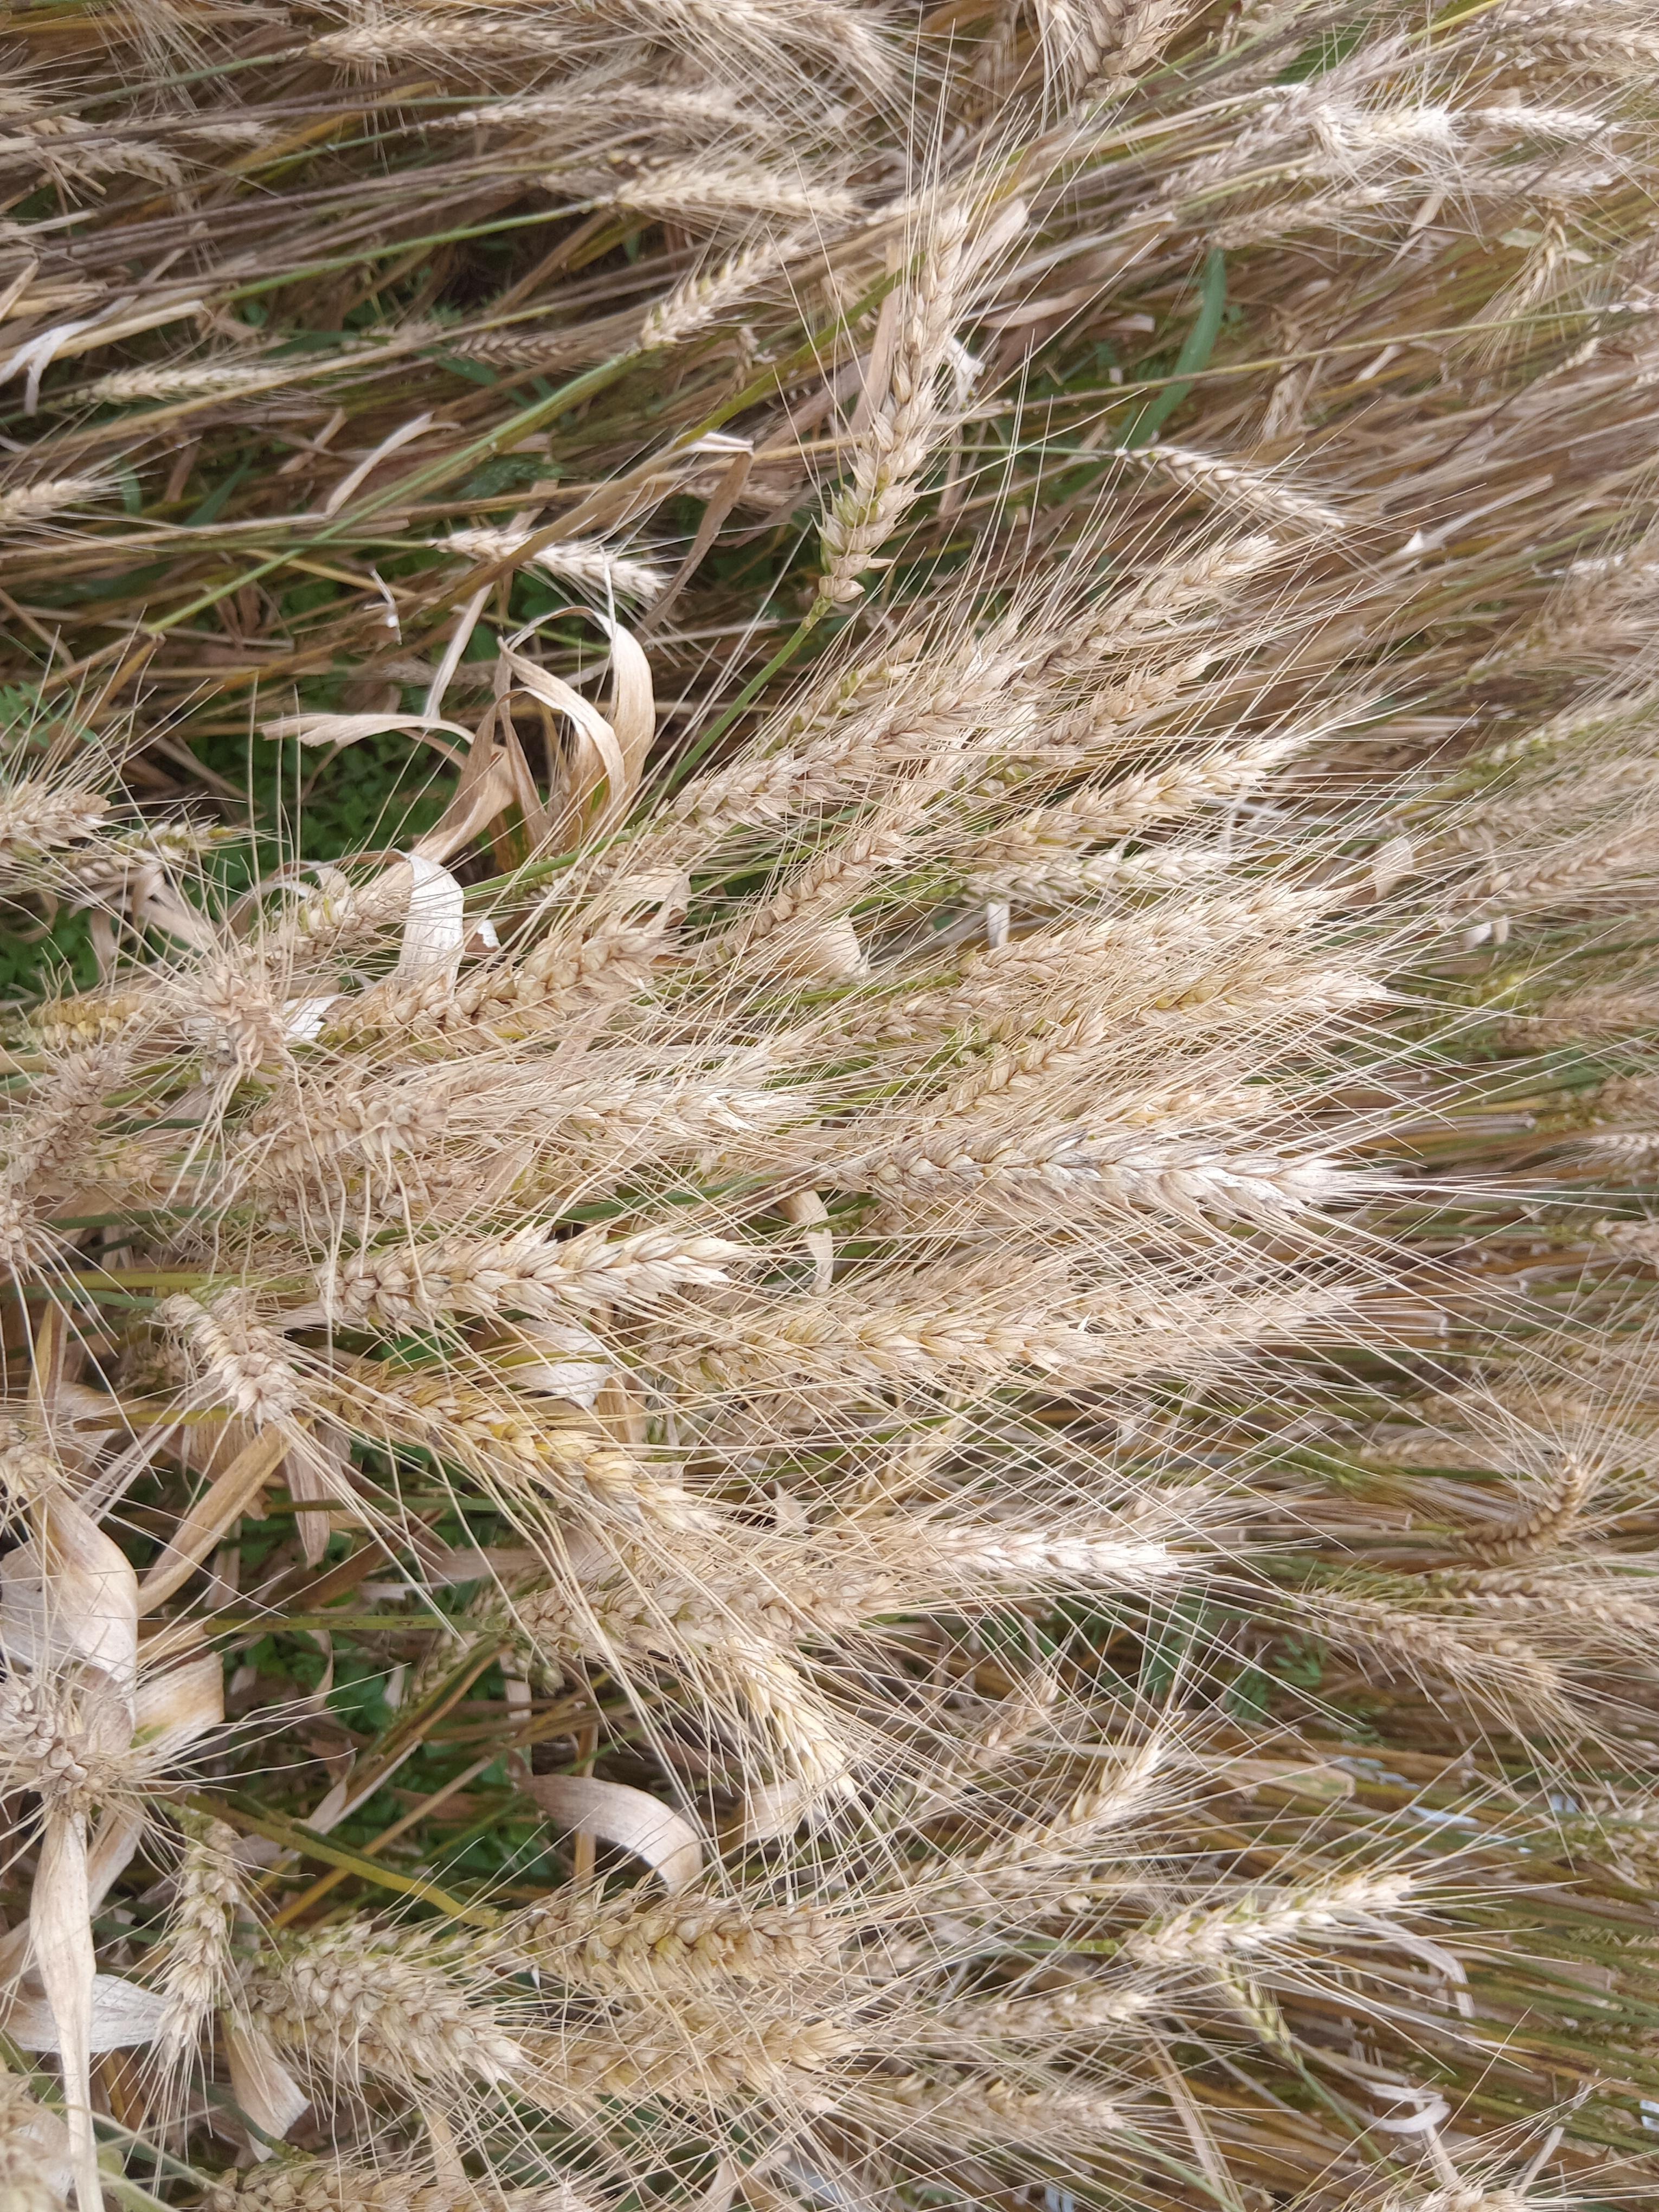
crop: wheat
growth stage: maturity
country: Kenya
